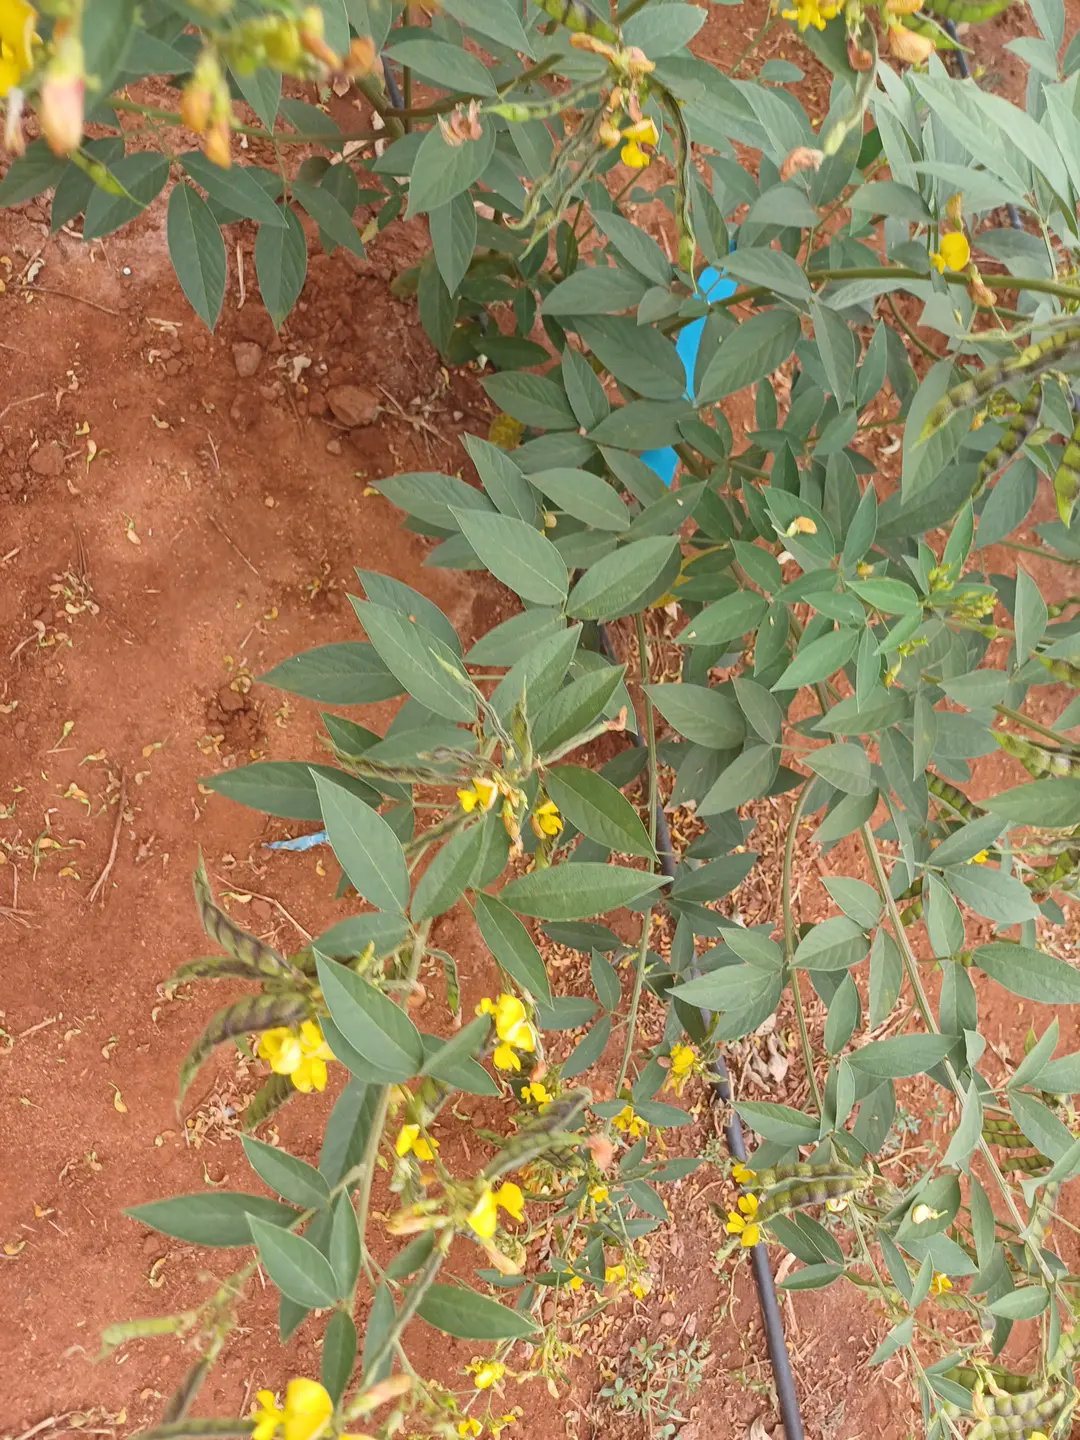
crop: pigeonpea
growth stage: development pod
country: Kenya
